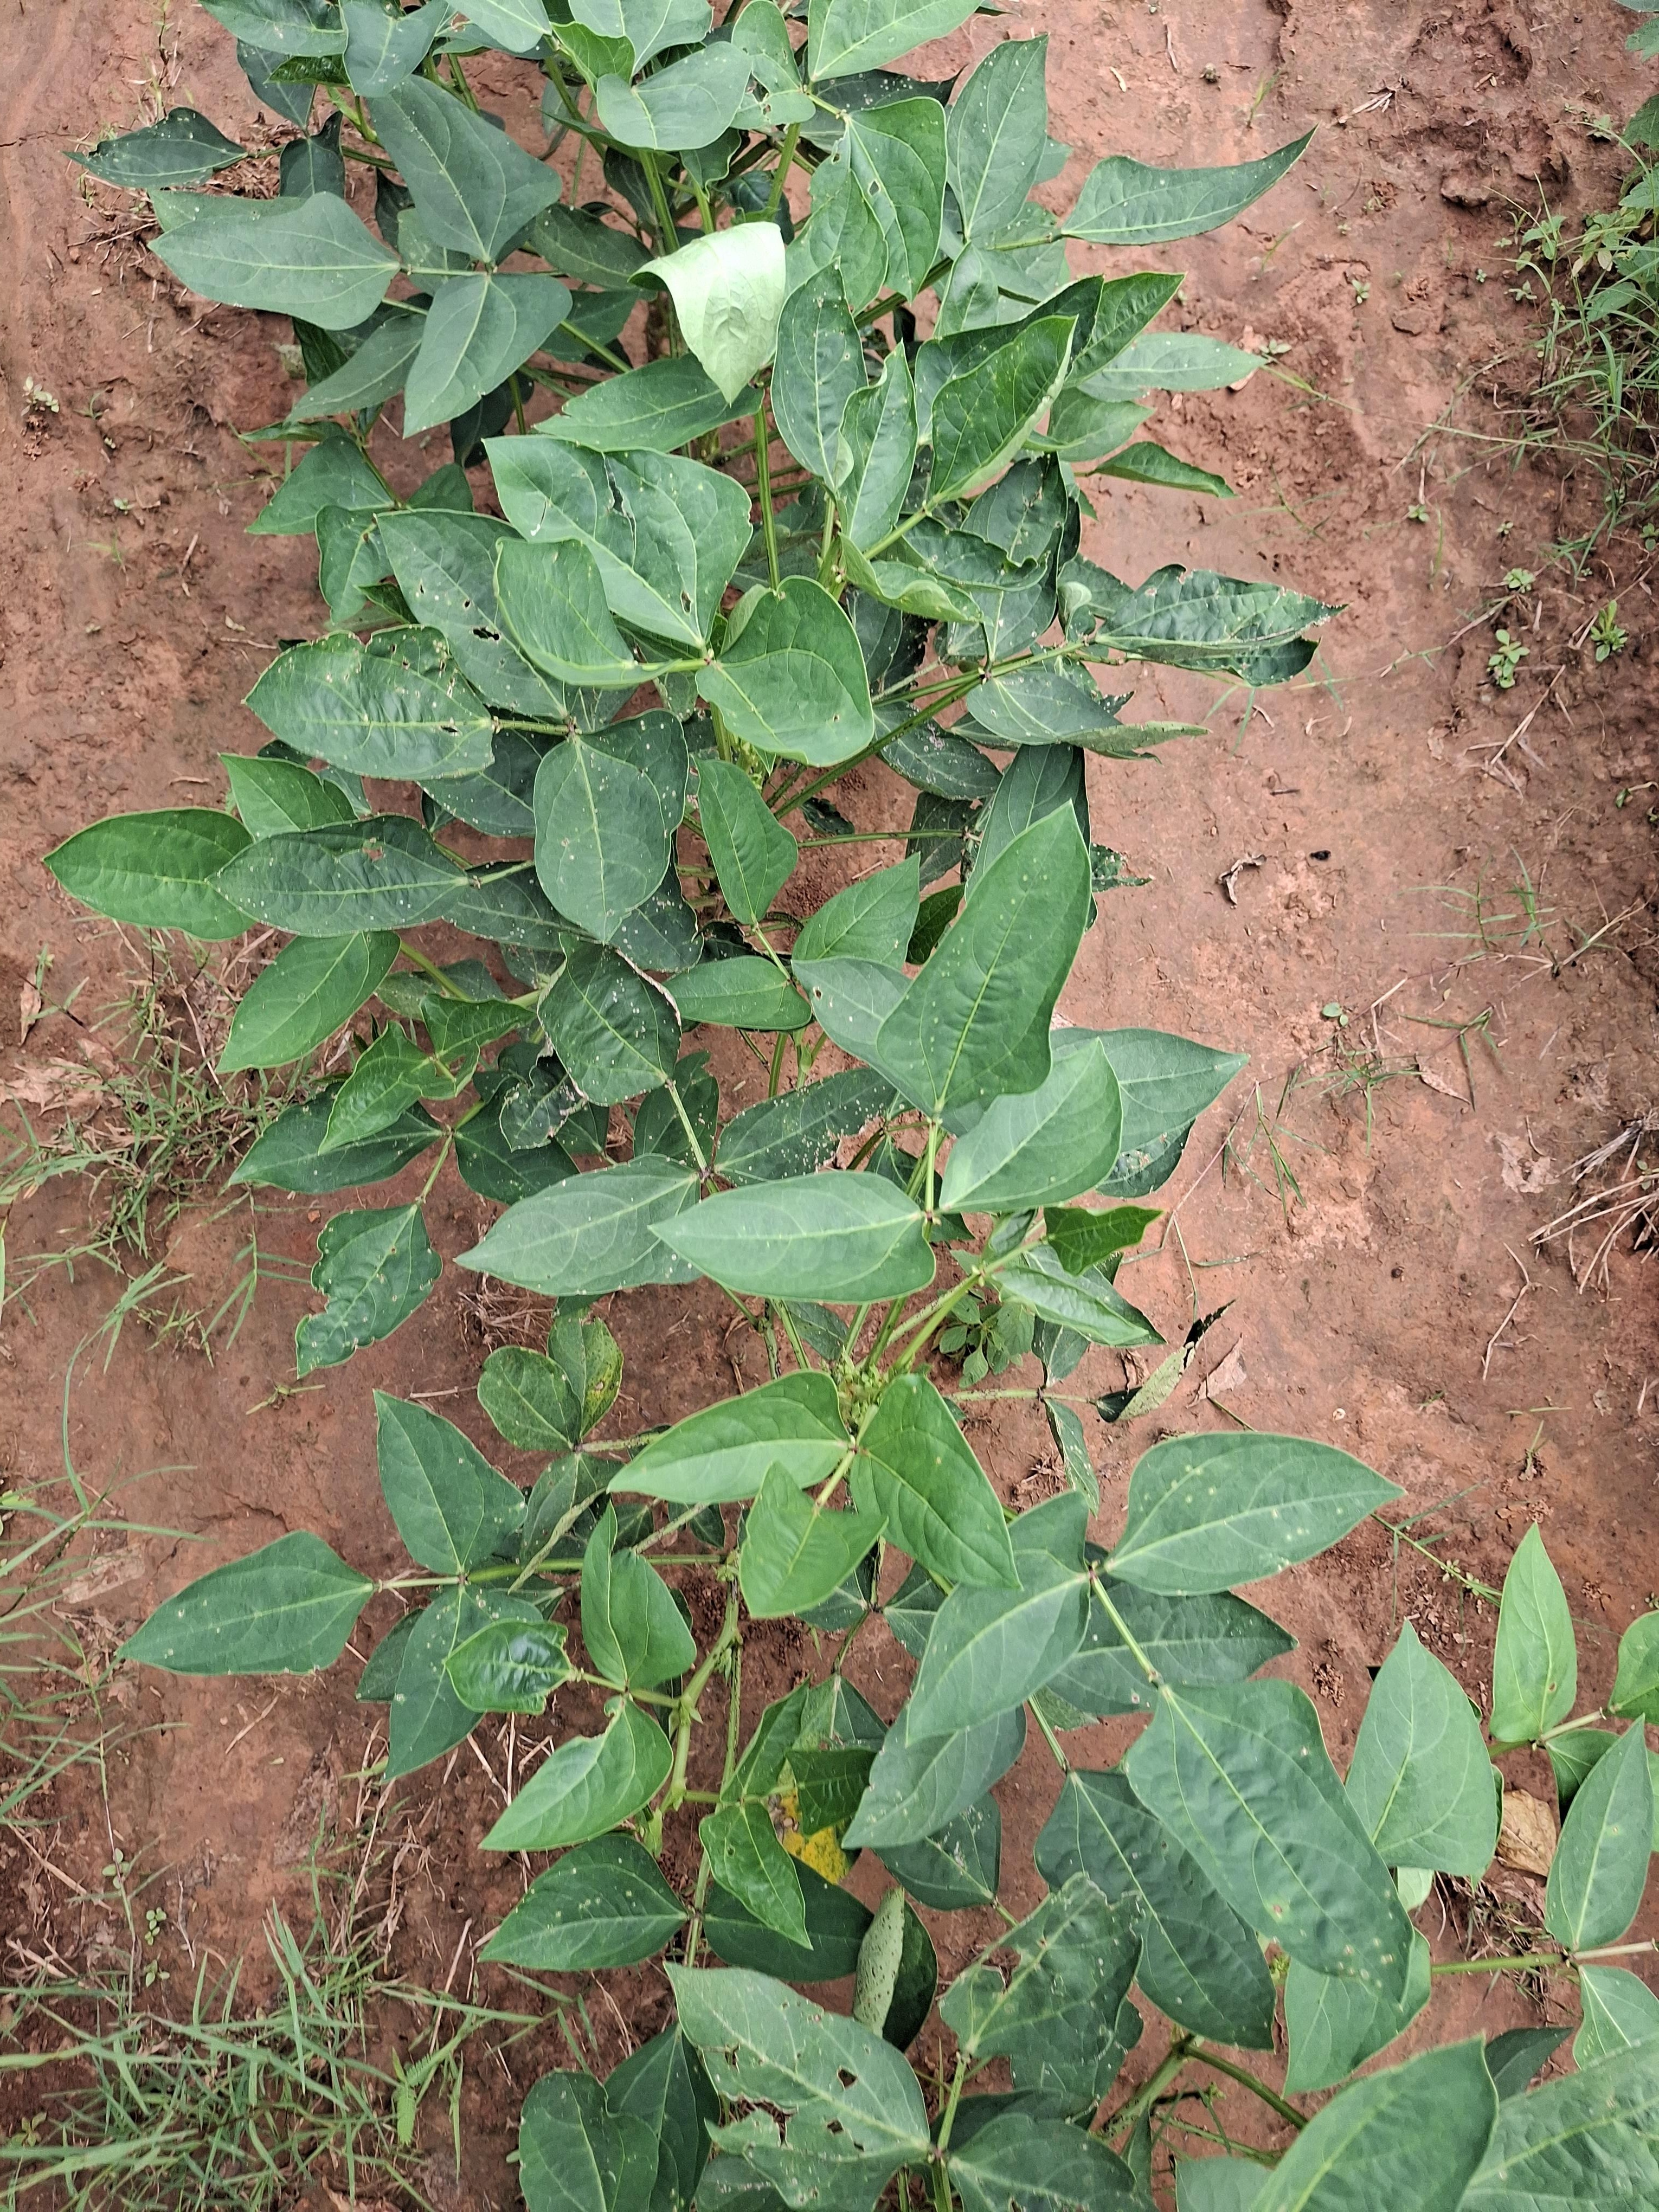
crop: cowpea
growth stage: flowering
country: Nigeria
